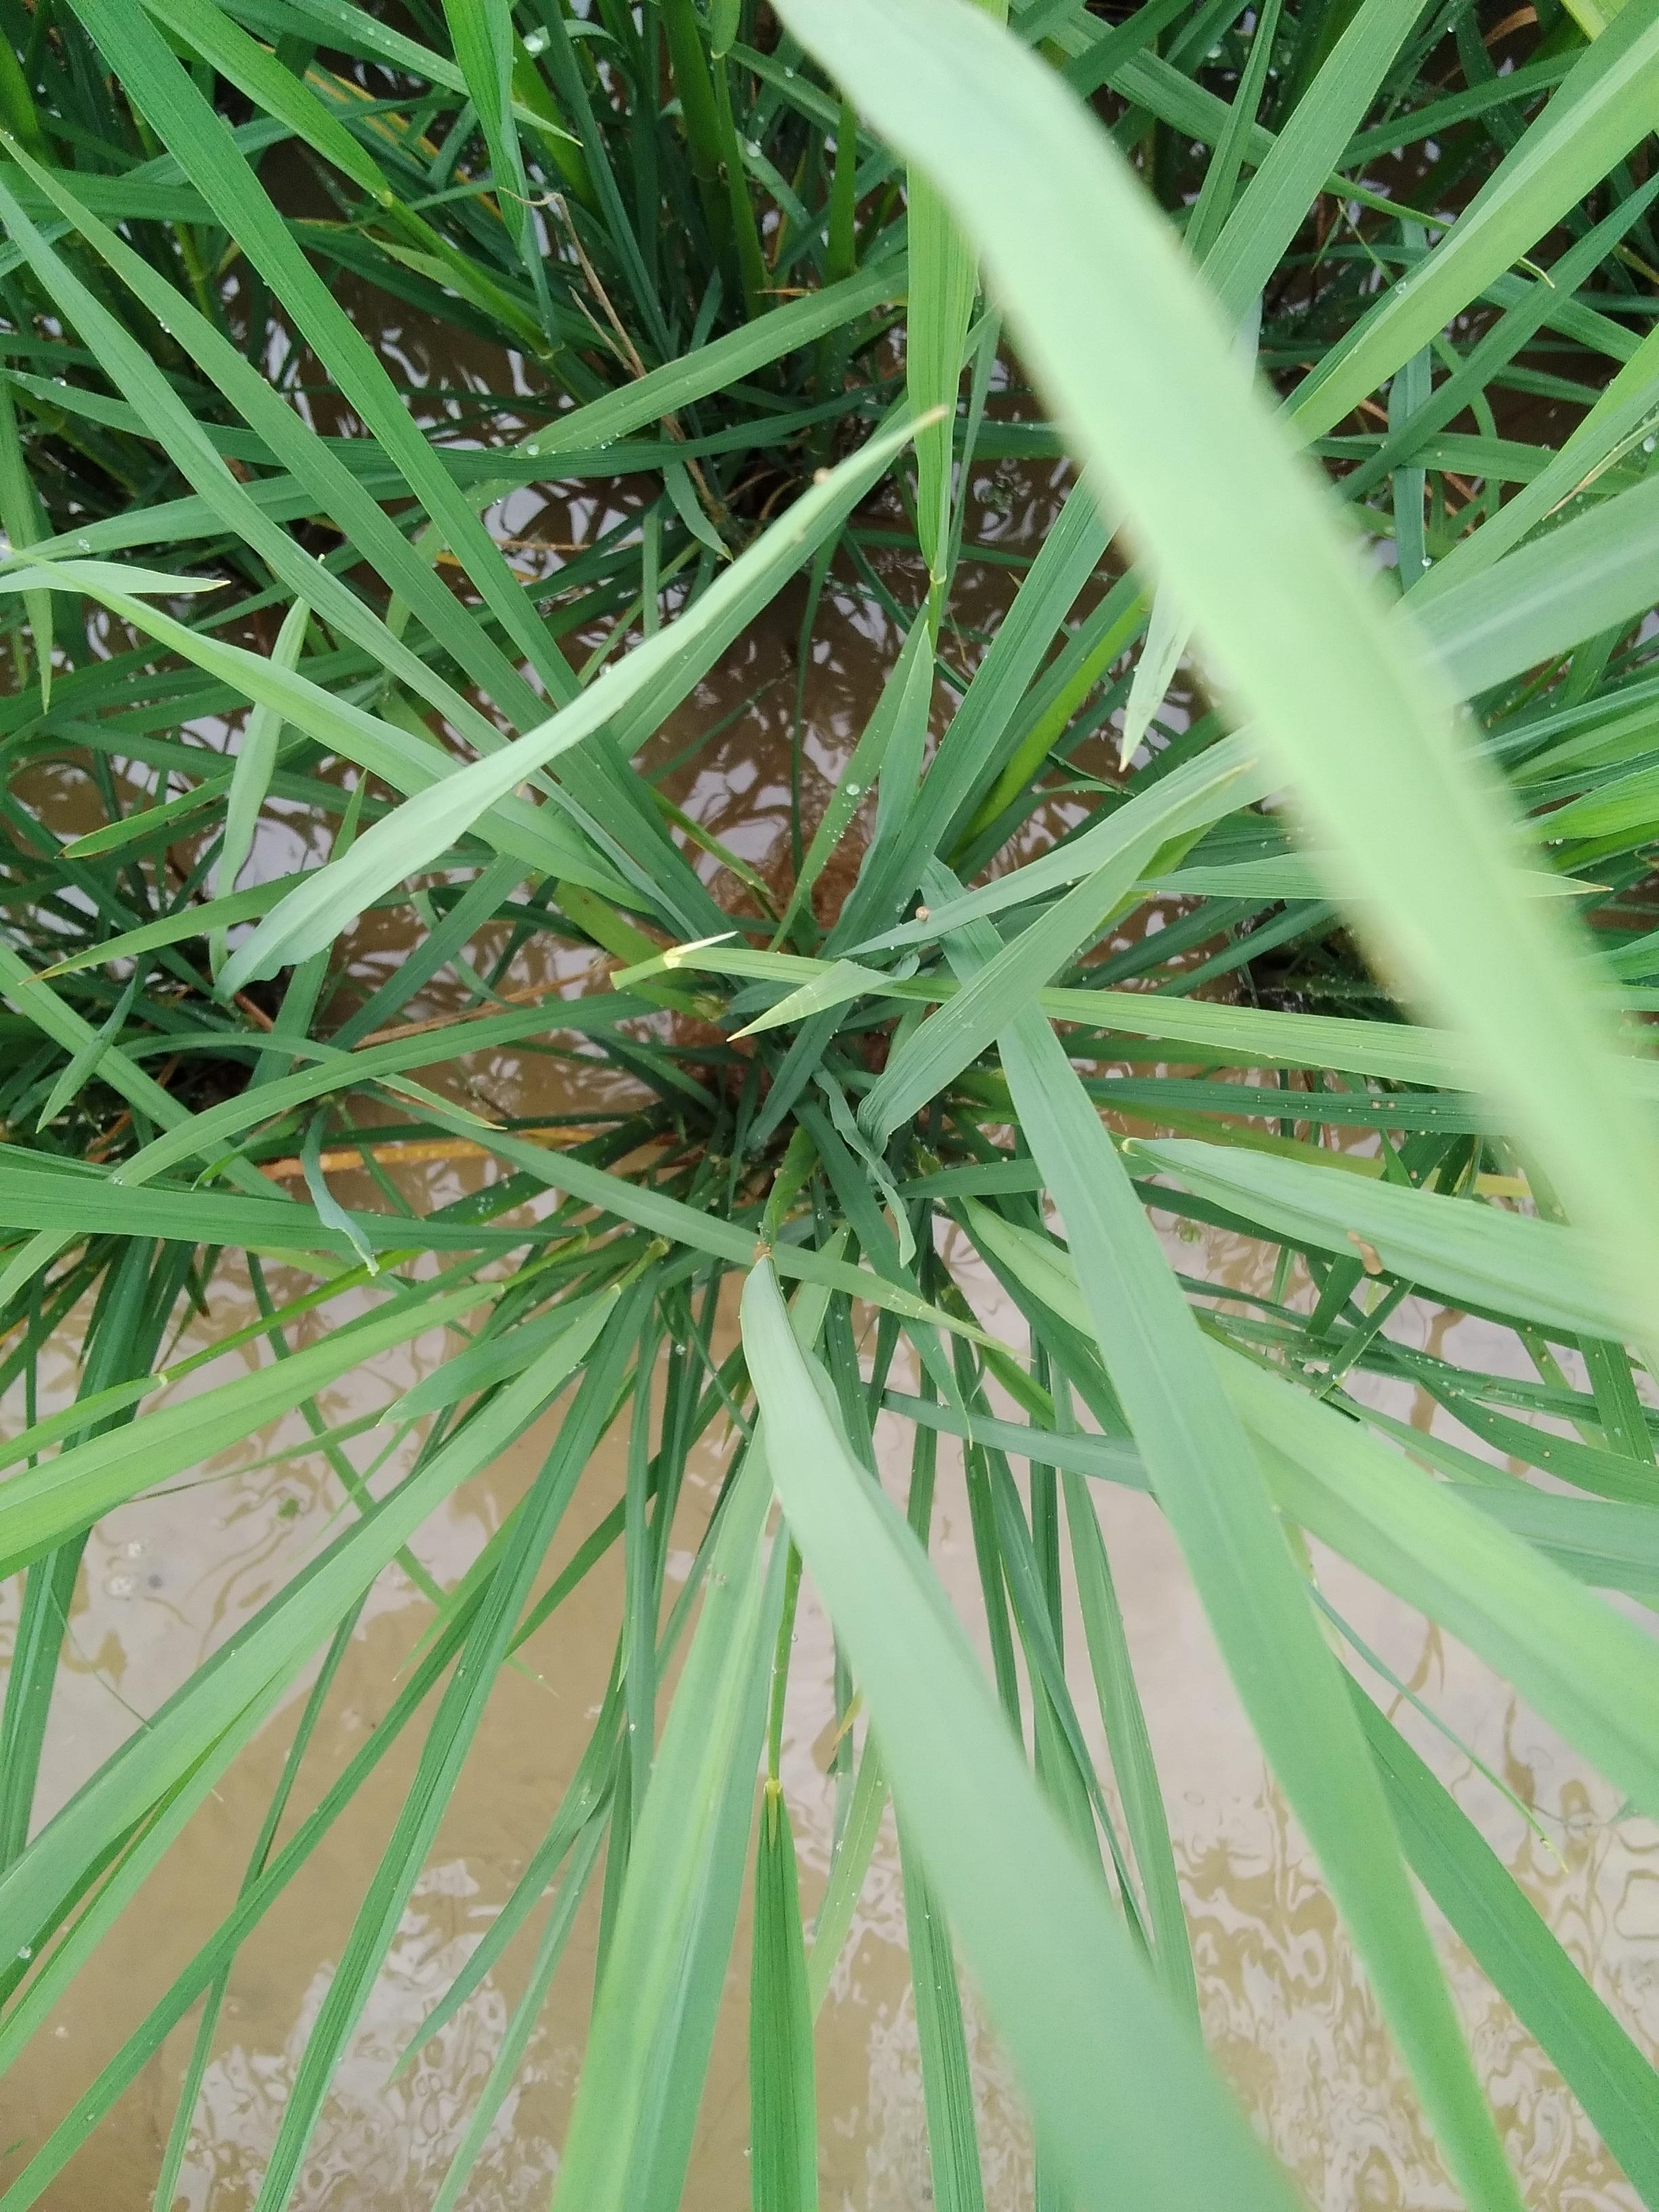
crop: rice
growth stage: booting
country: Nigeria
